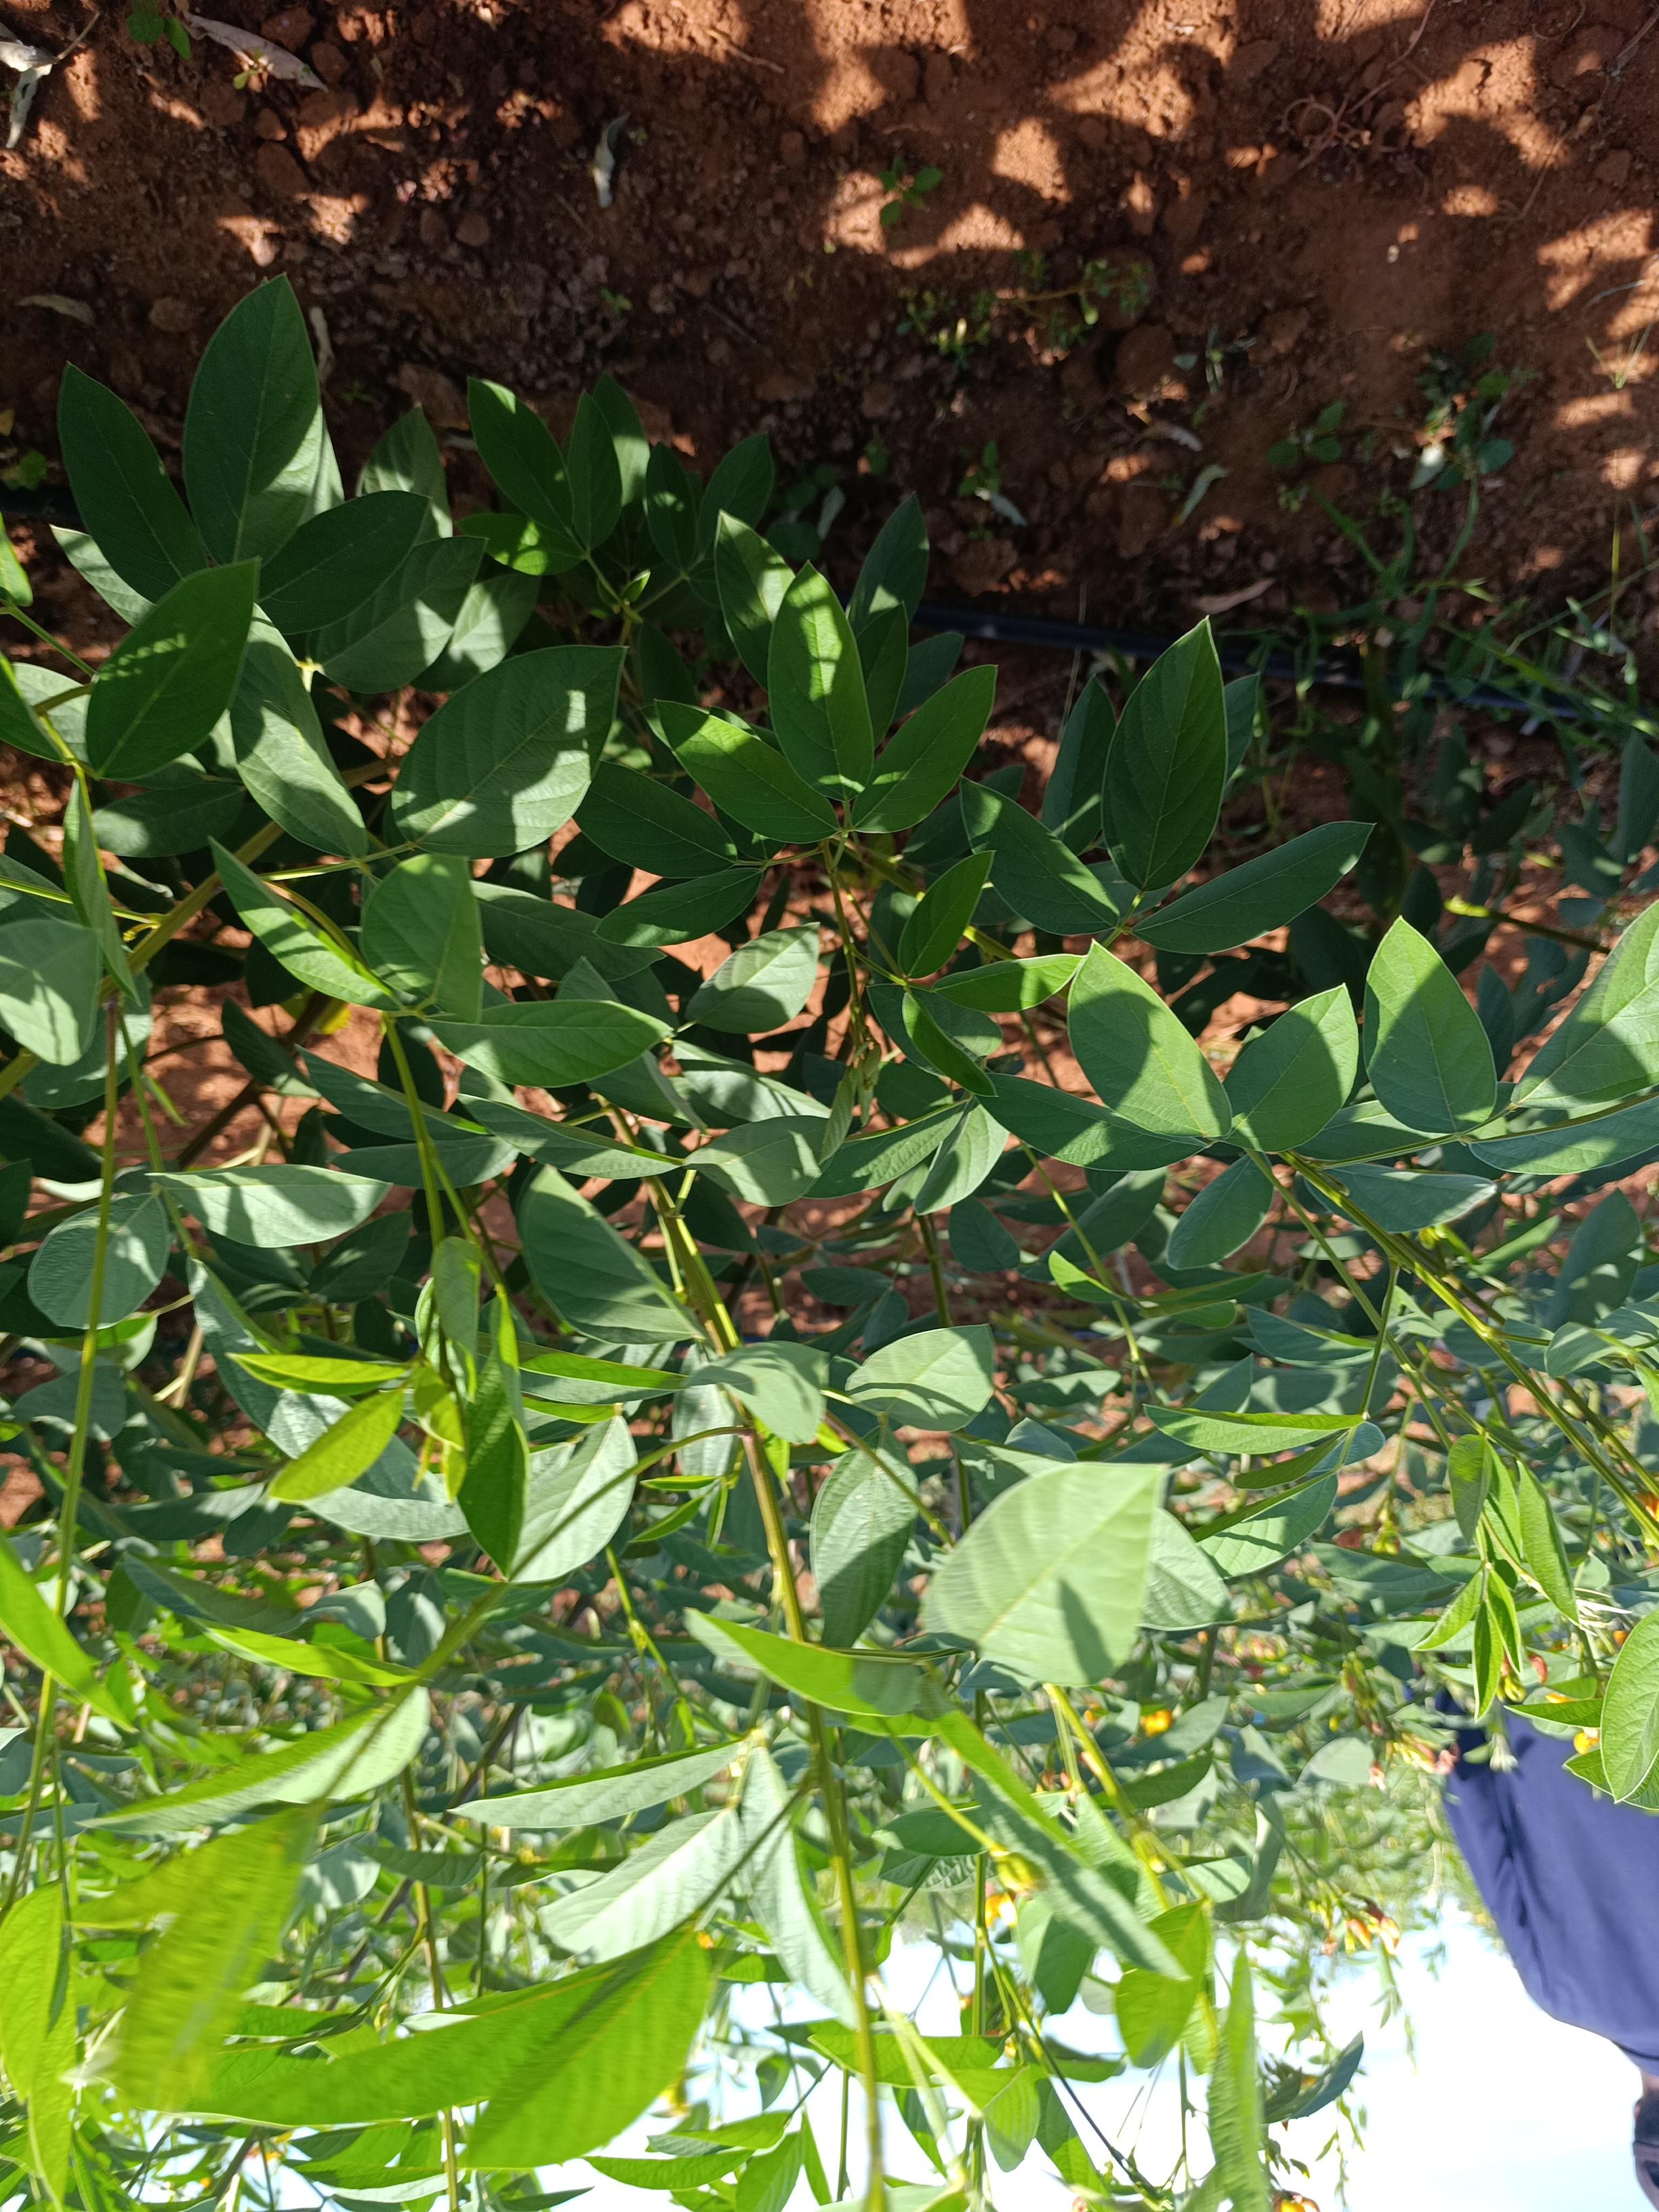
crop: pigeonpea
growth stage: flowering
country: Kenya
